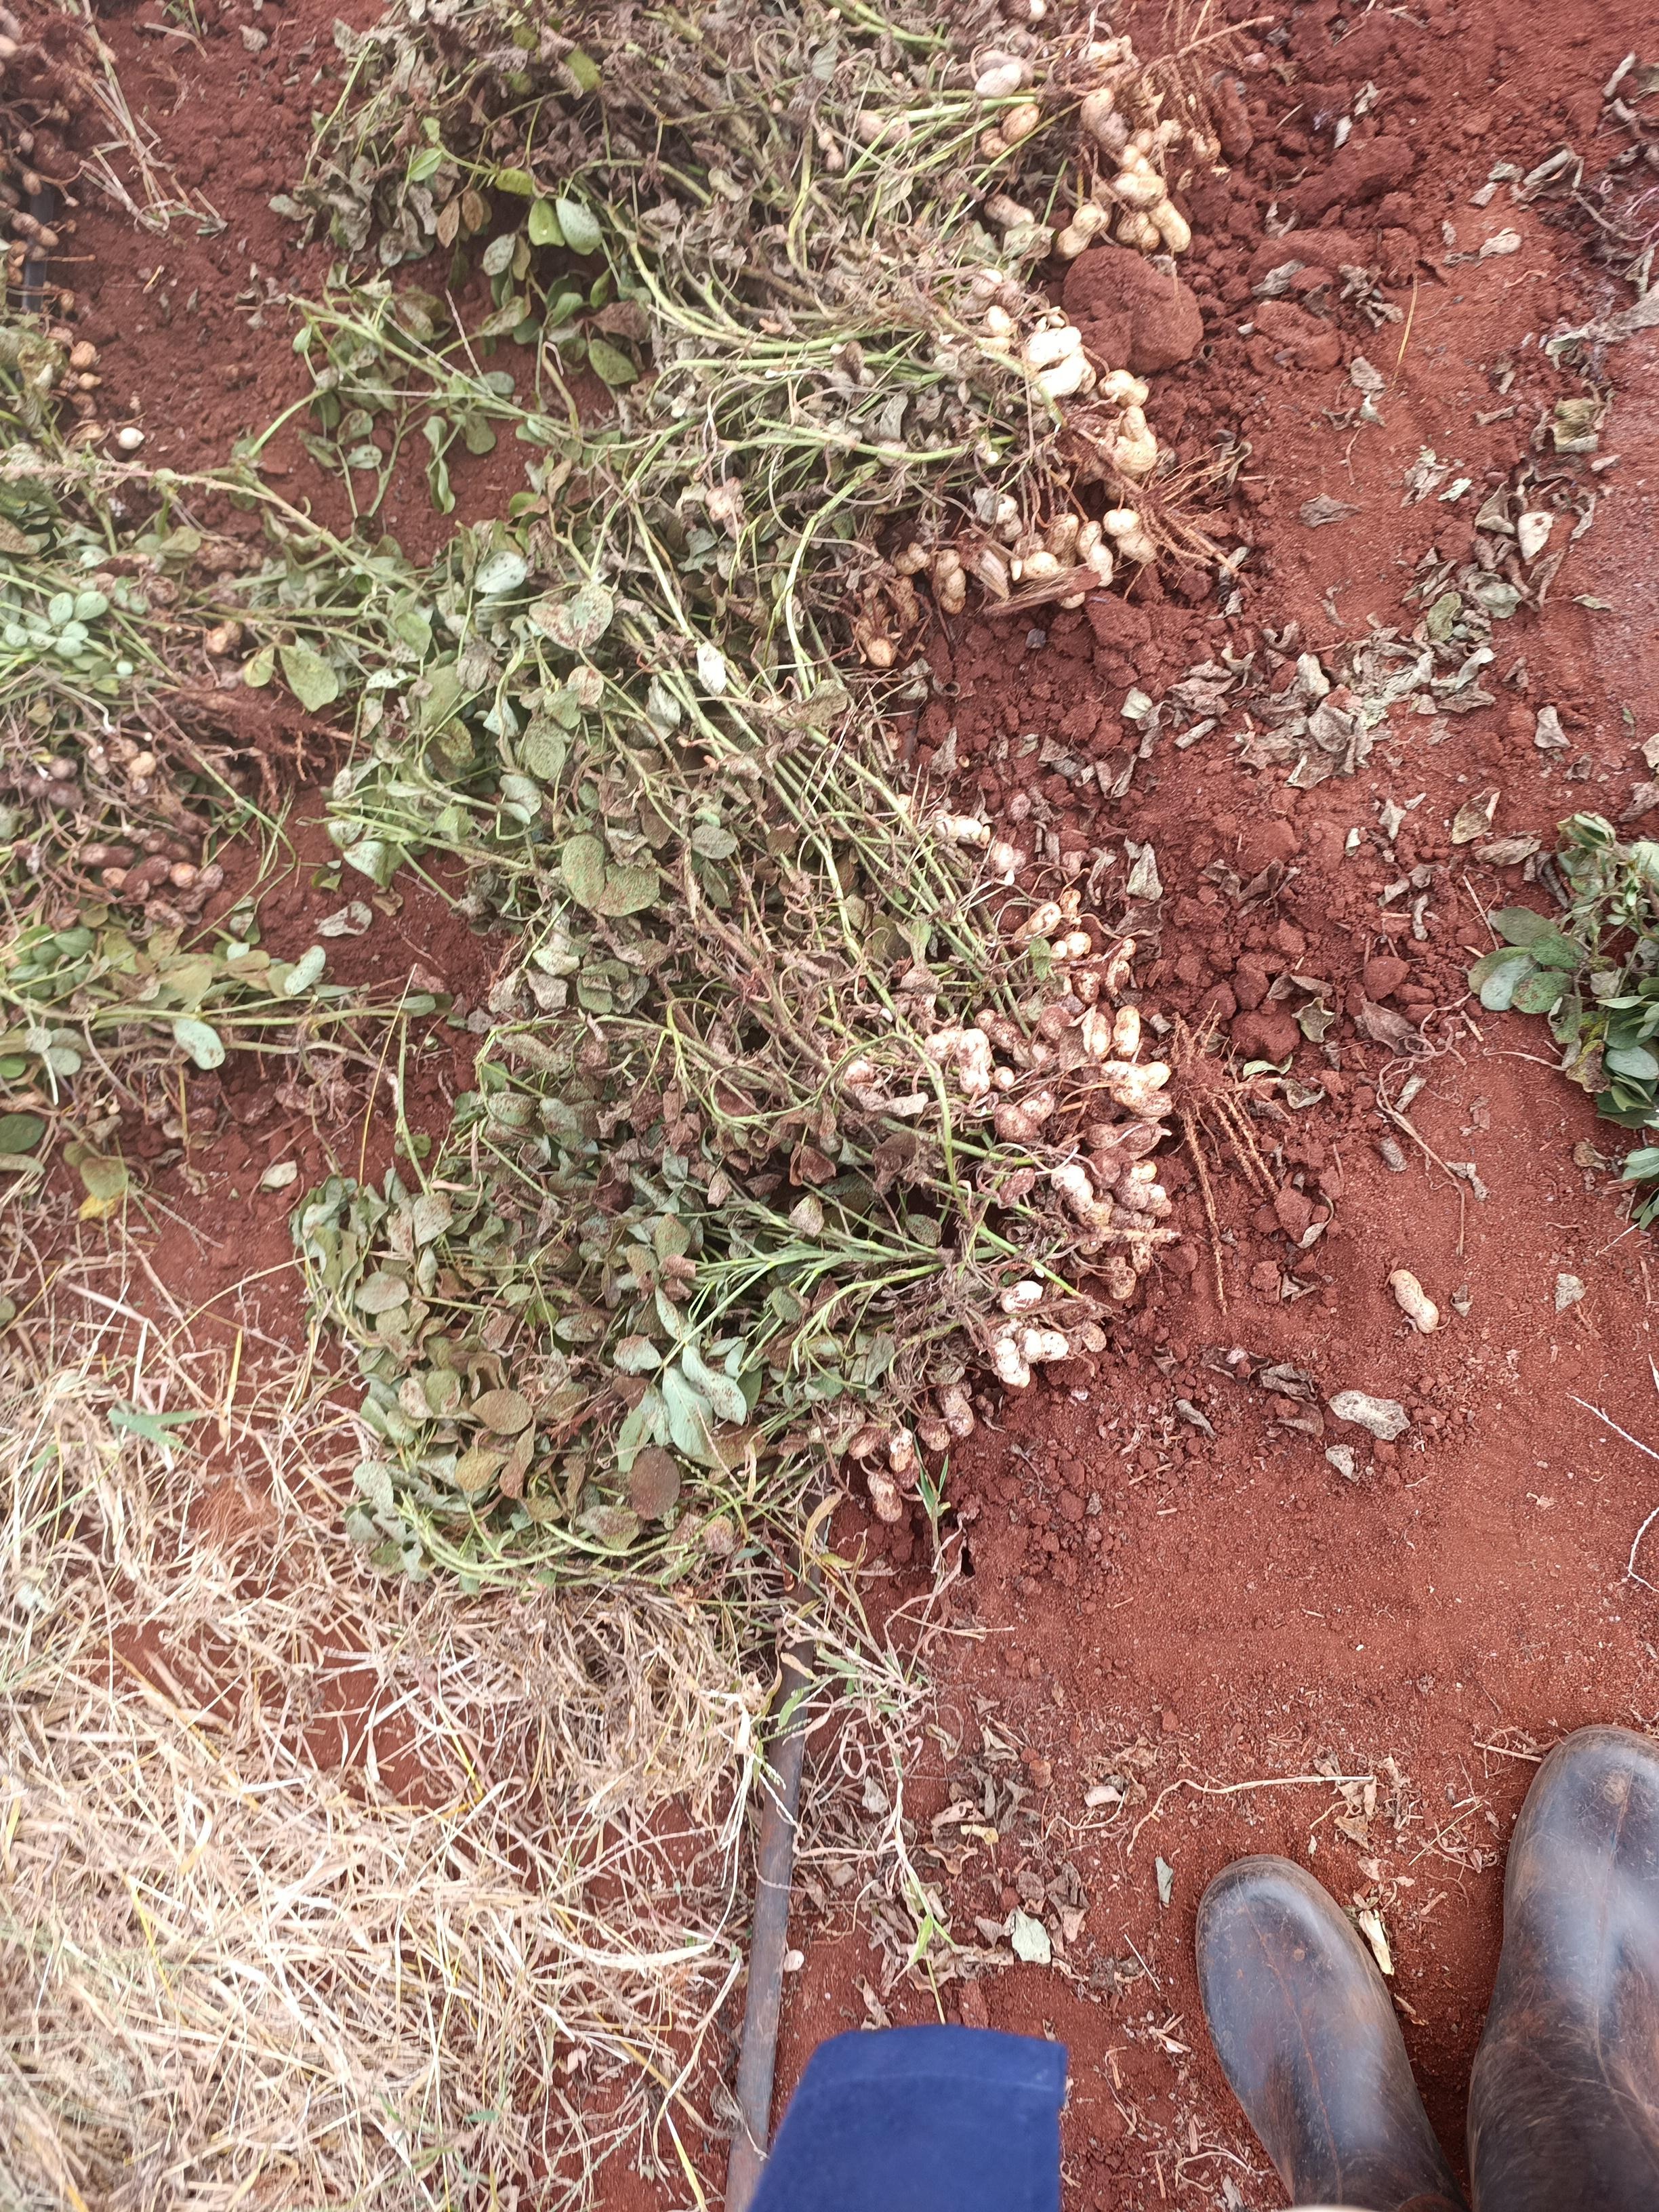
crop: groundnut
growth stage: harvest
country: Kenya
